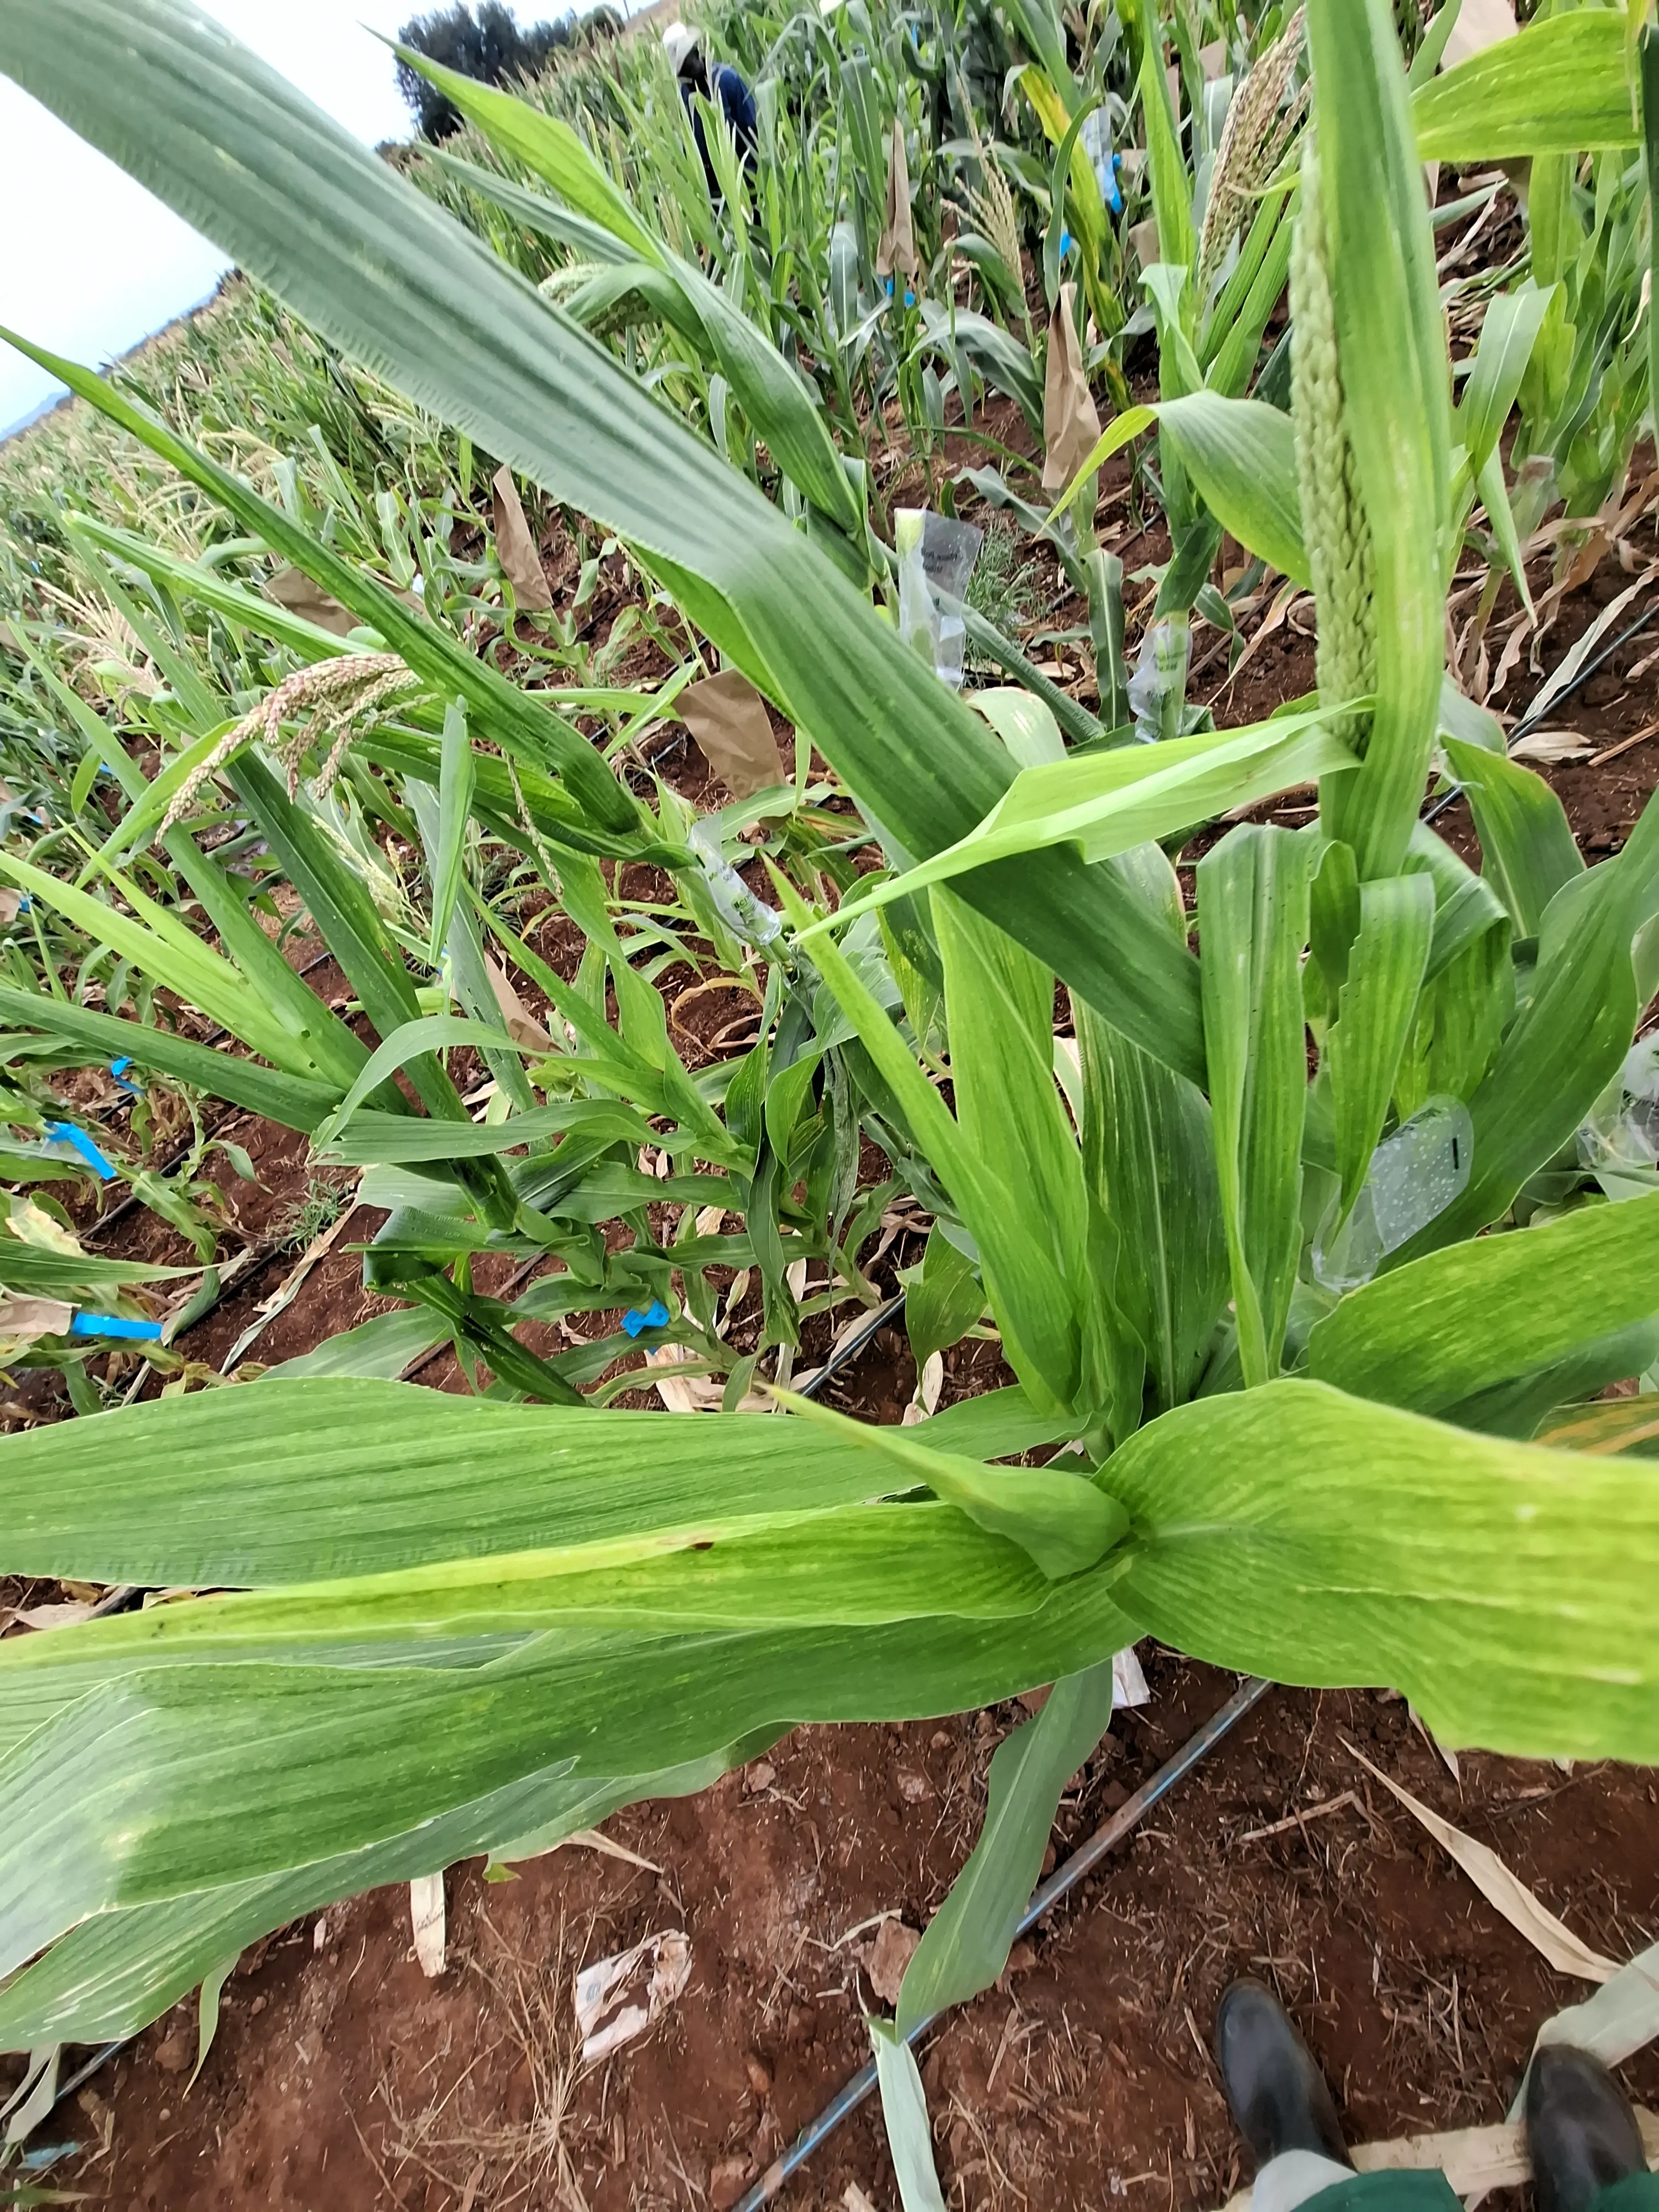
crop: maize
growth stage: flowering
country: Kenya
